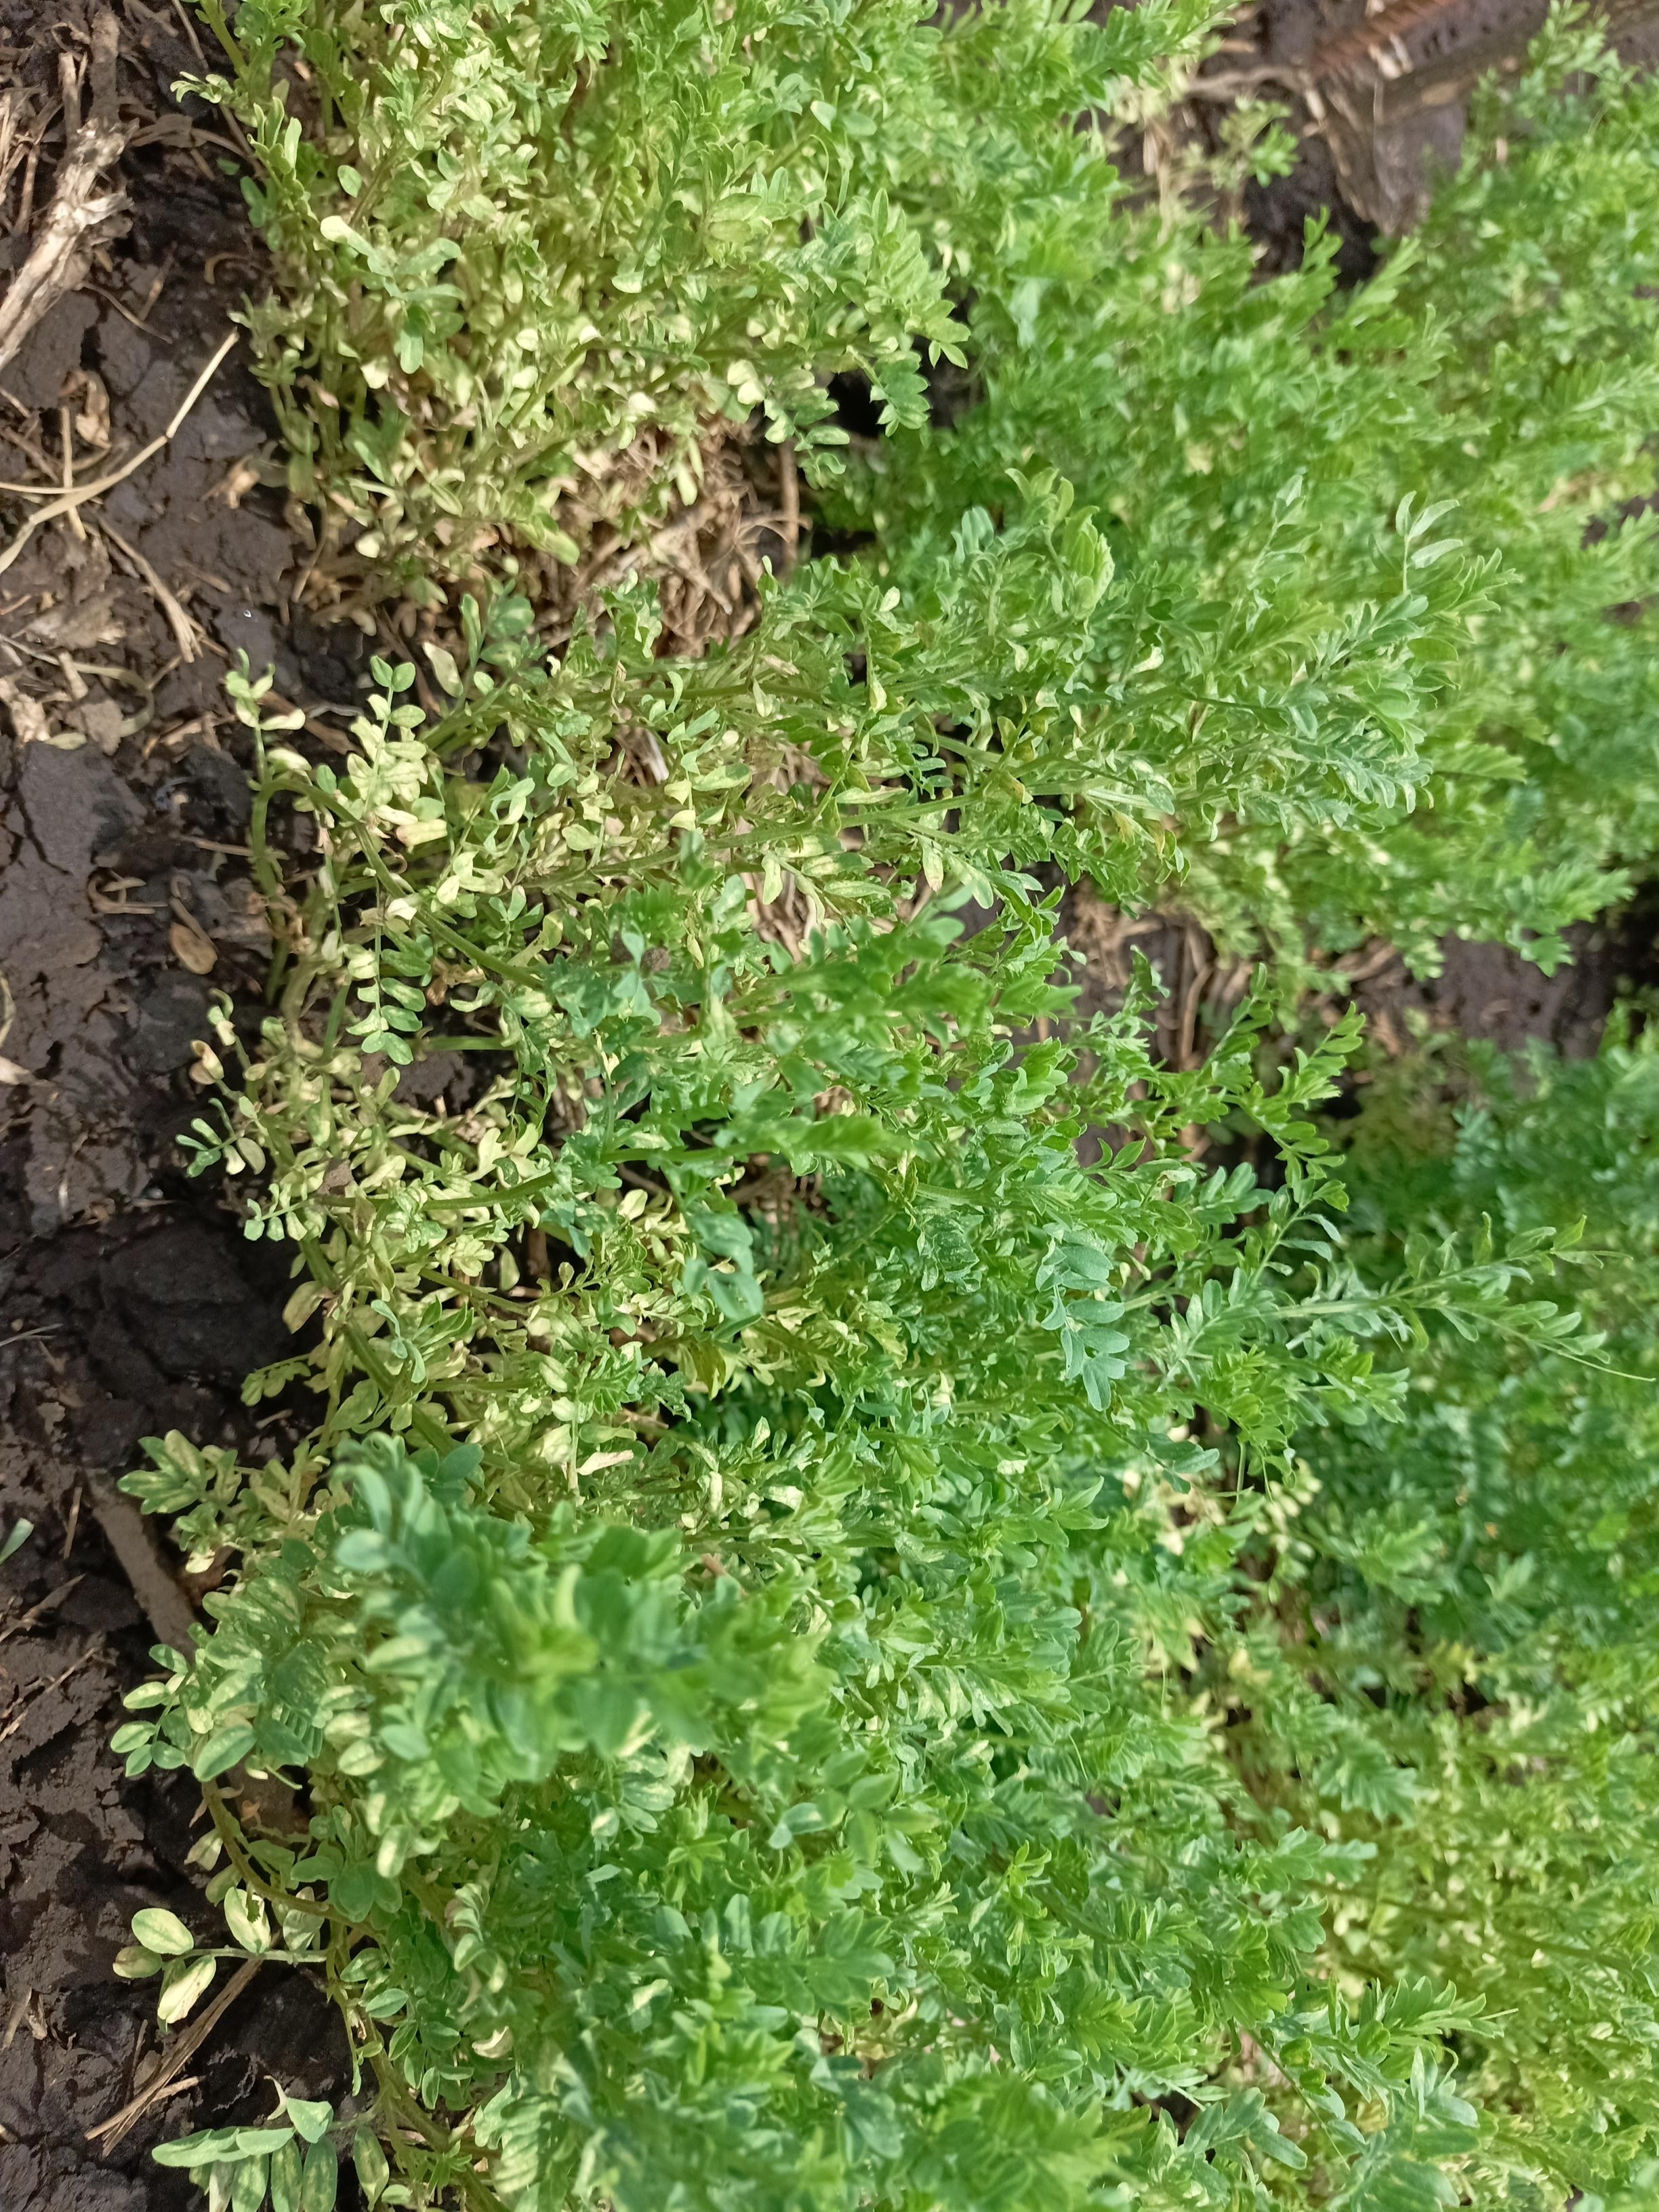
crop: lentil
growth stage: vegetative
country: Tanzania
